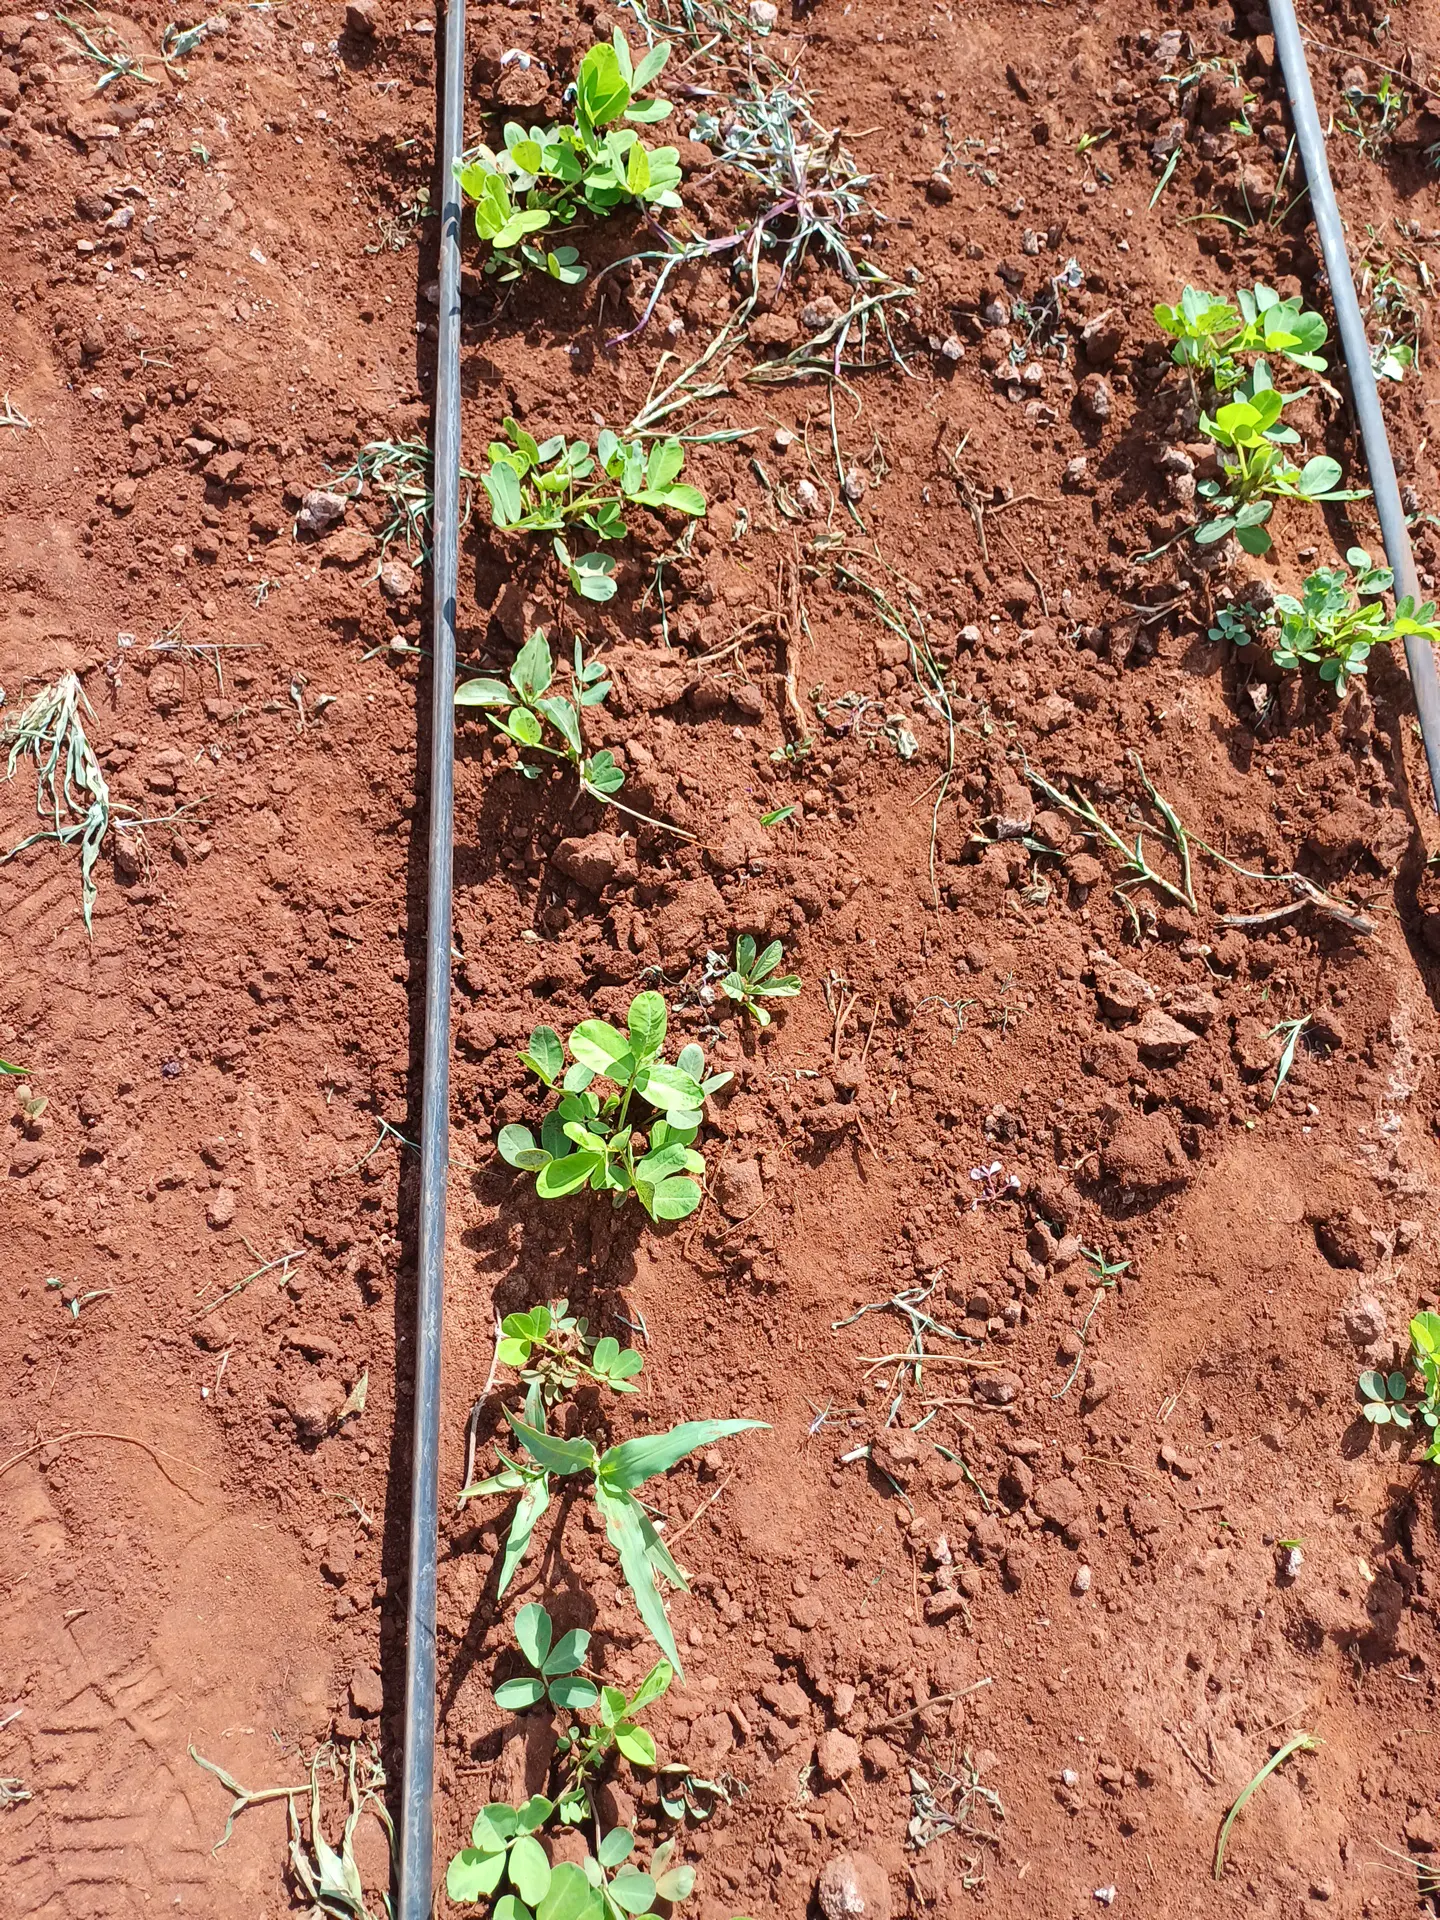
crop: groundnut
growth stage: vegetative
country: Kenya
